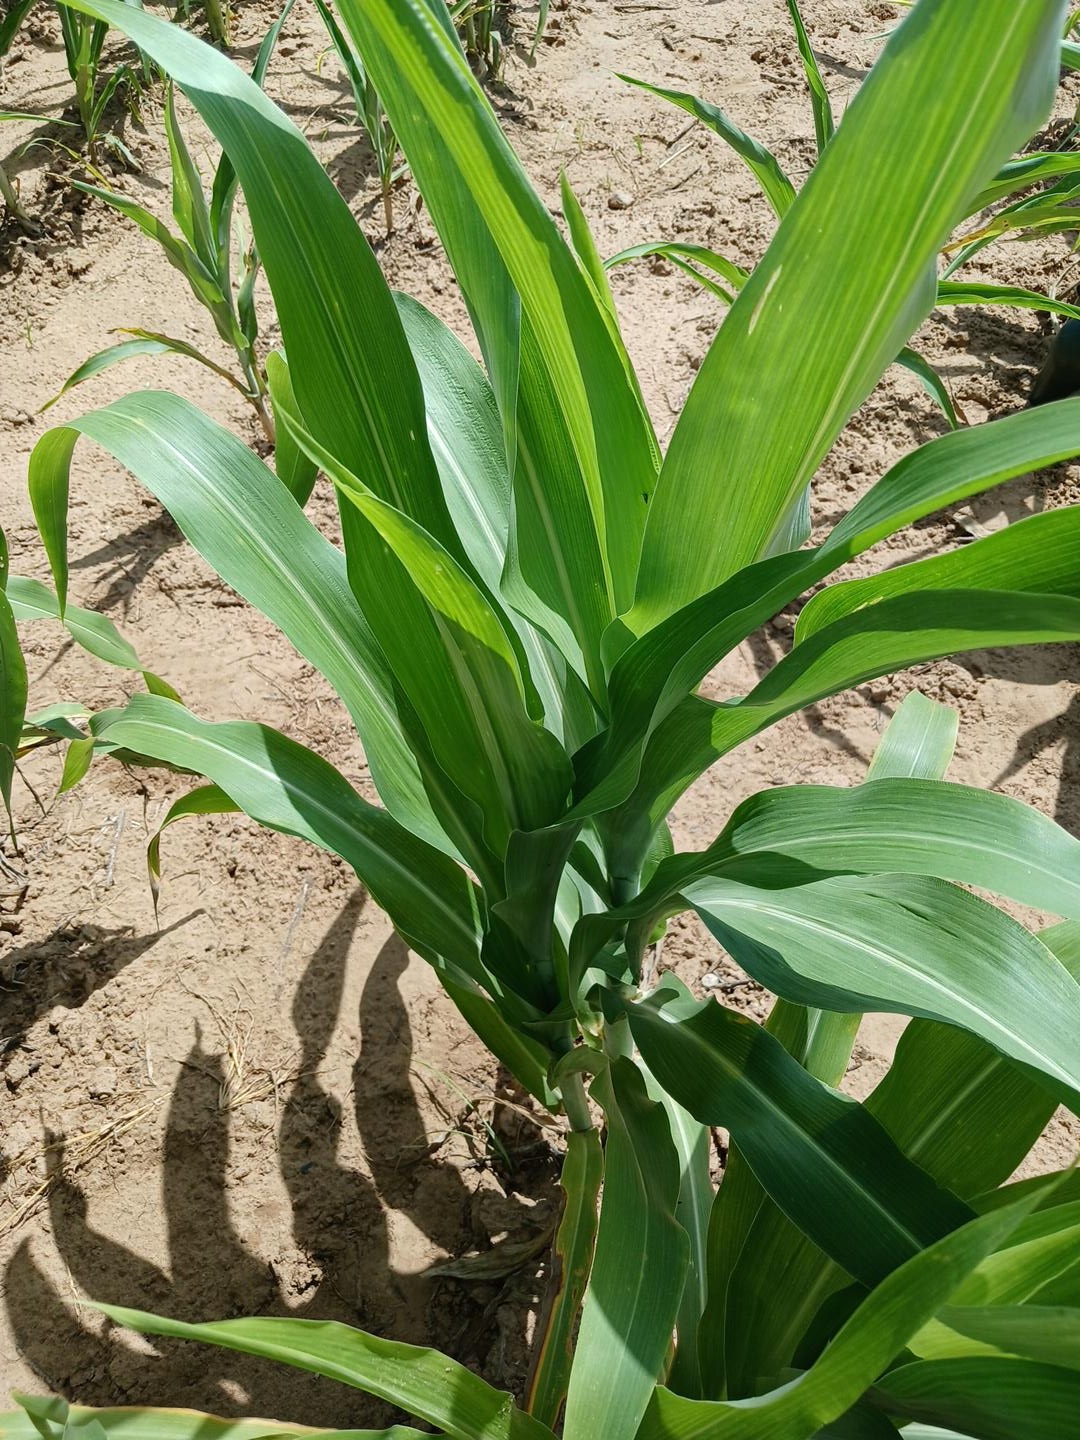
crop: sorghum
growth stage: vegetative
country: Senegal
